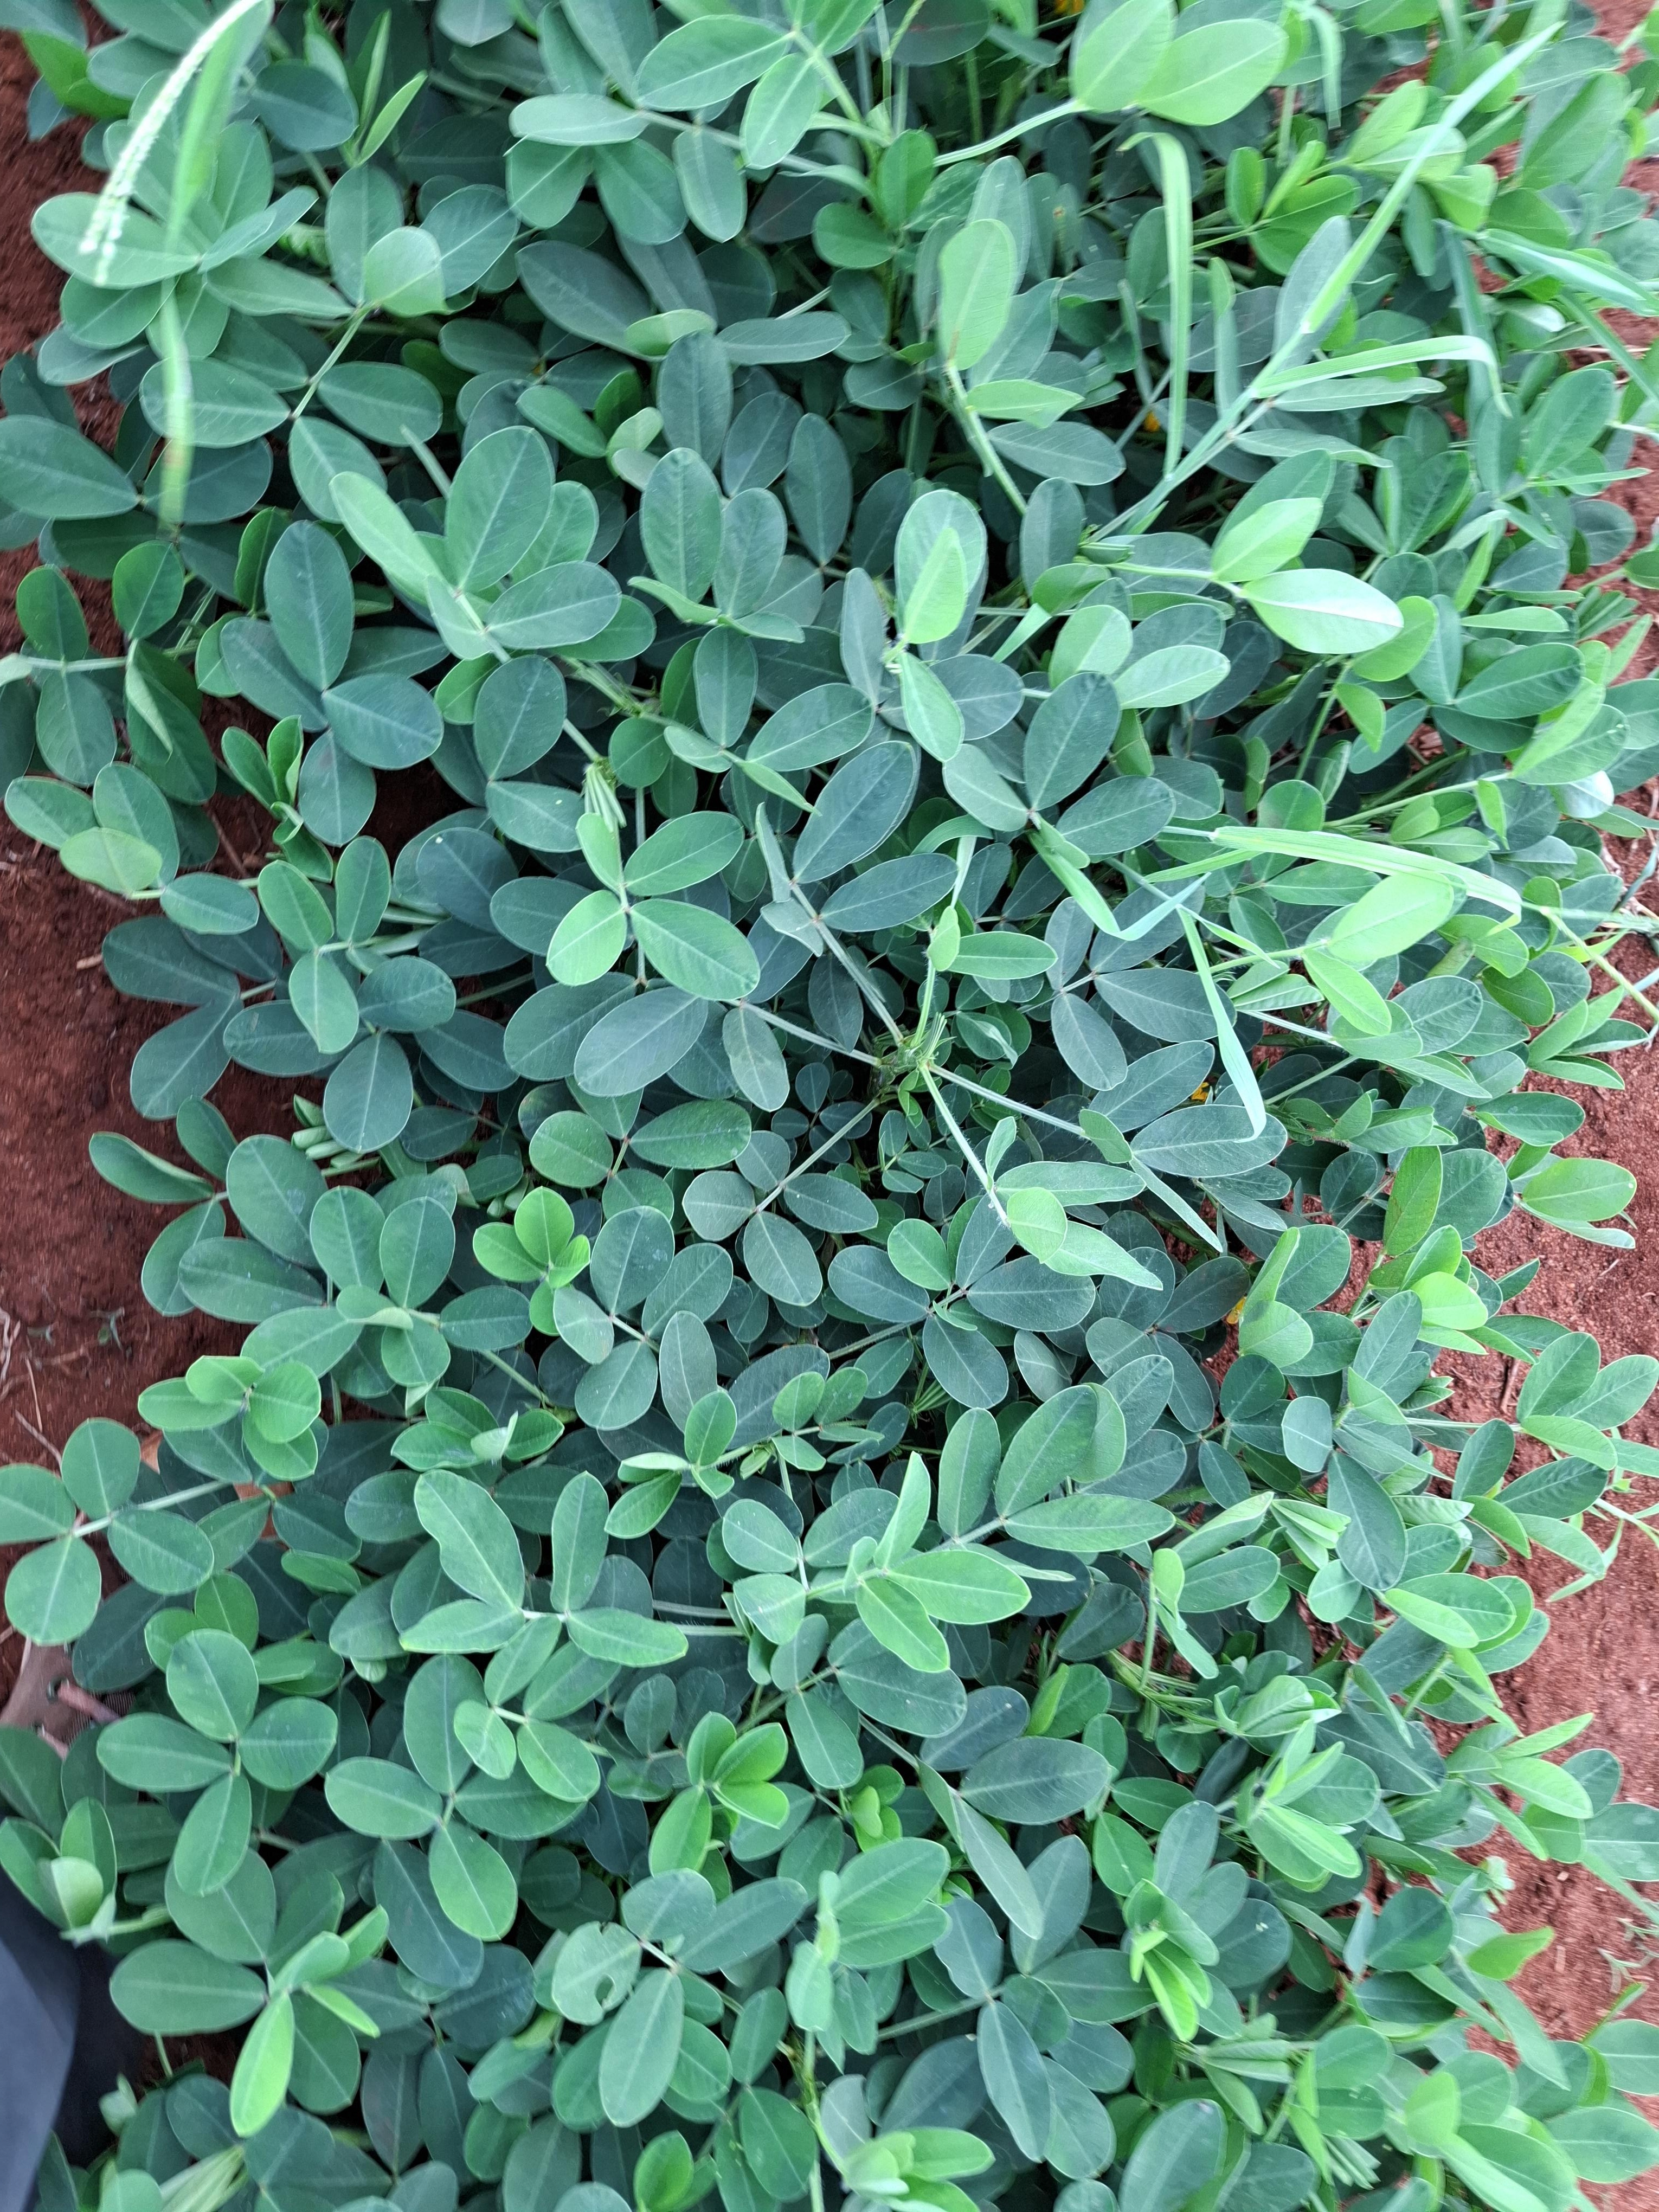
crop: groundnut
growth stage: flowering
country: Kenya
